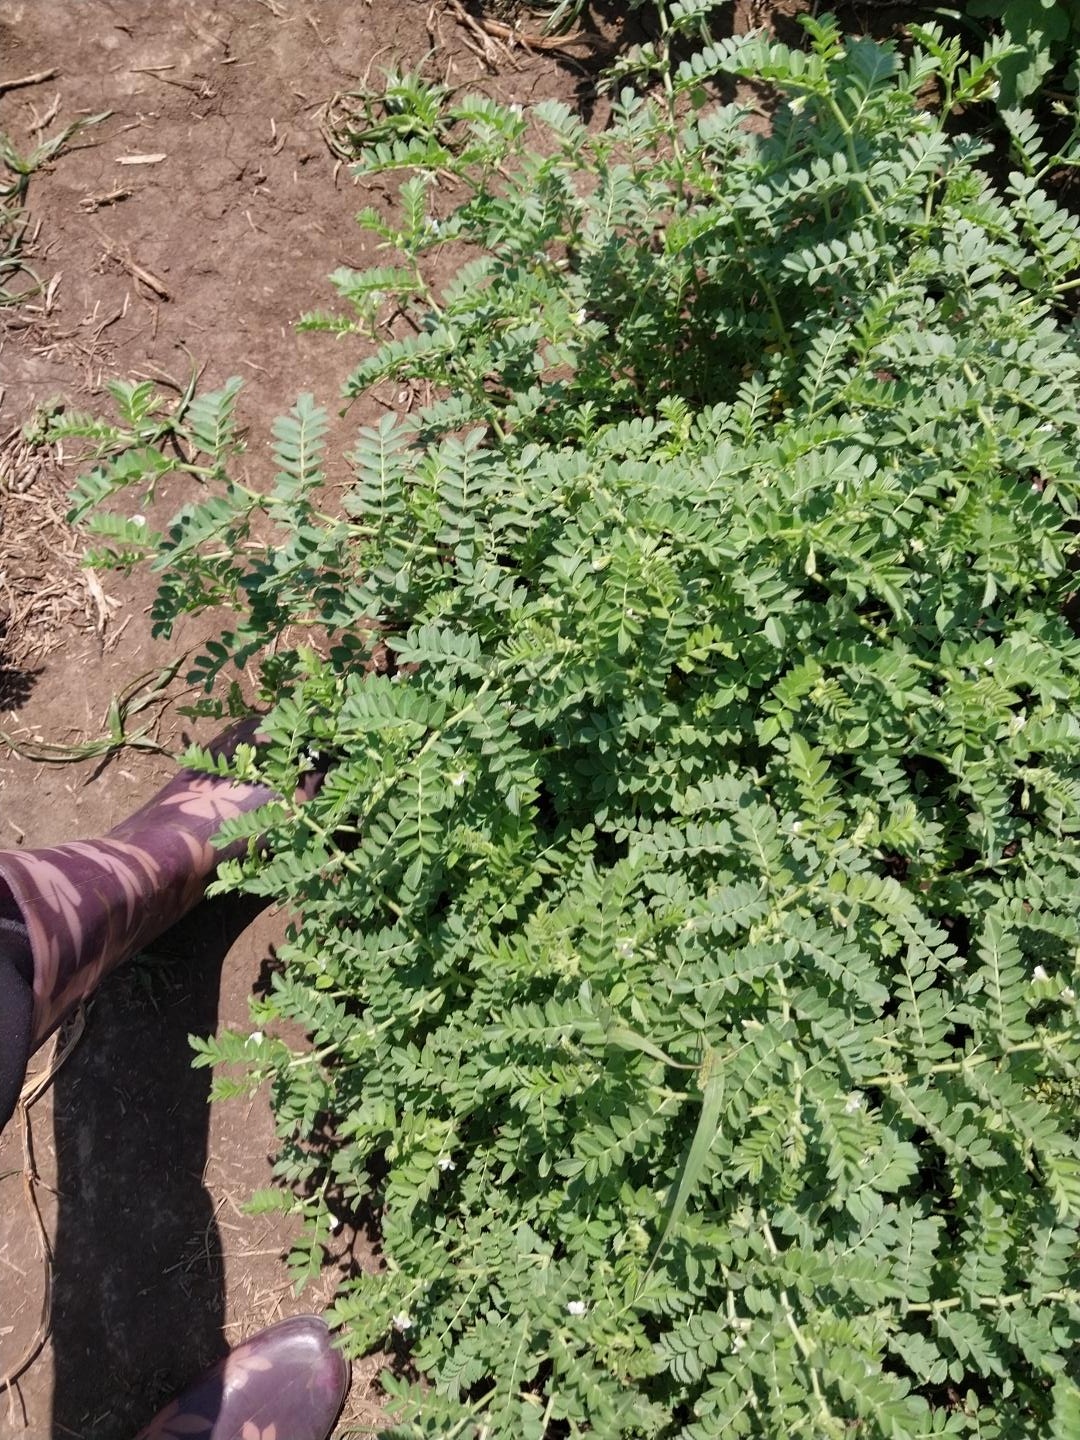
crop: chickpea
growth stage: development pod
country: Tanzania
